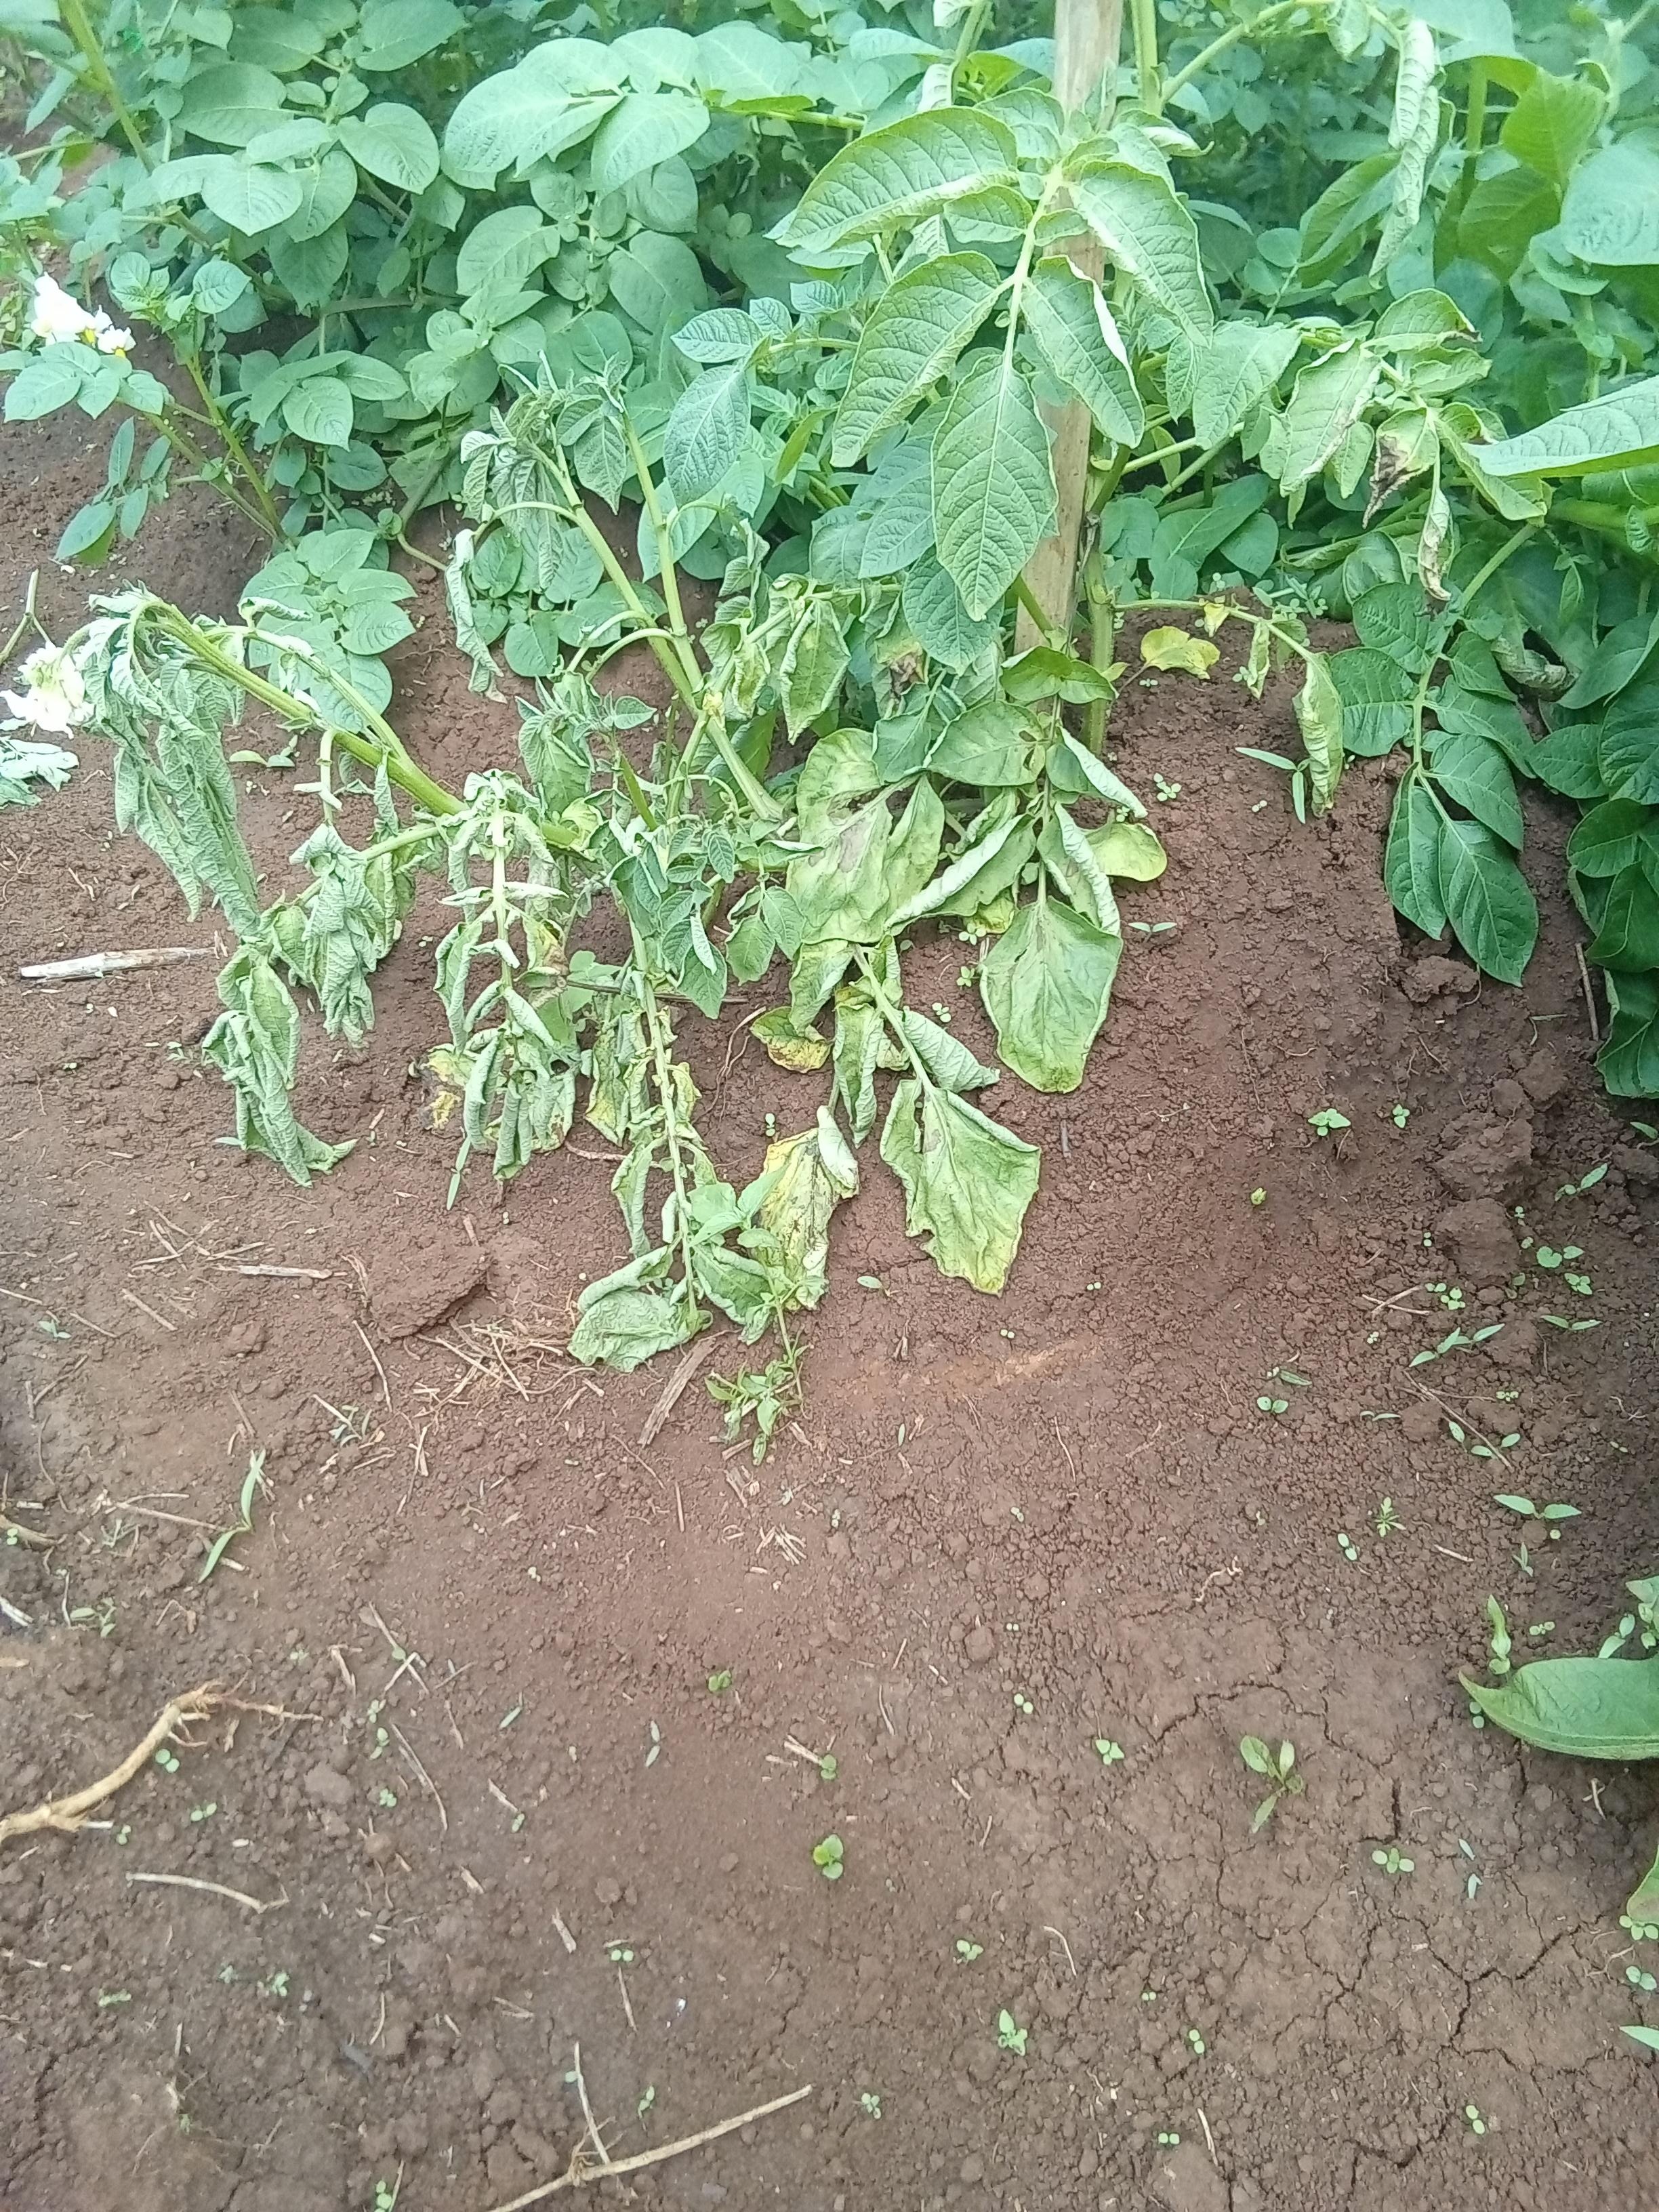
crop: potato
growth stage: flowering
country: Kenya
